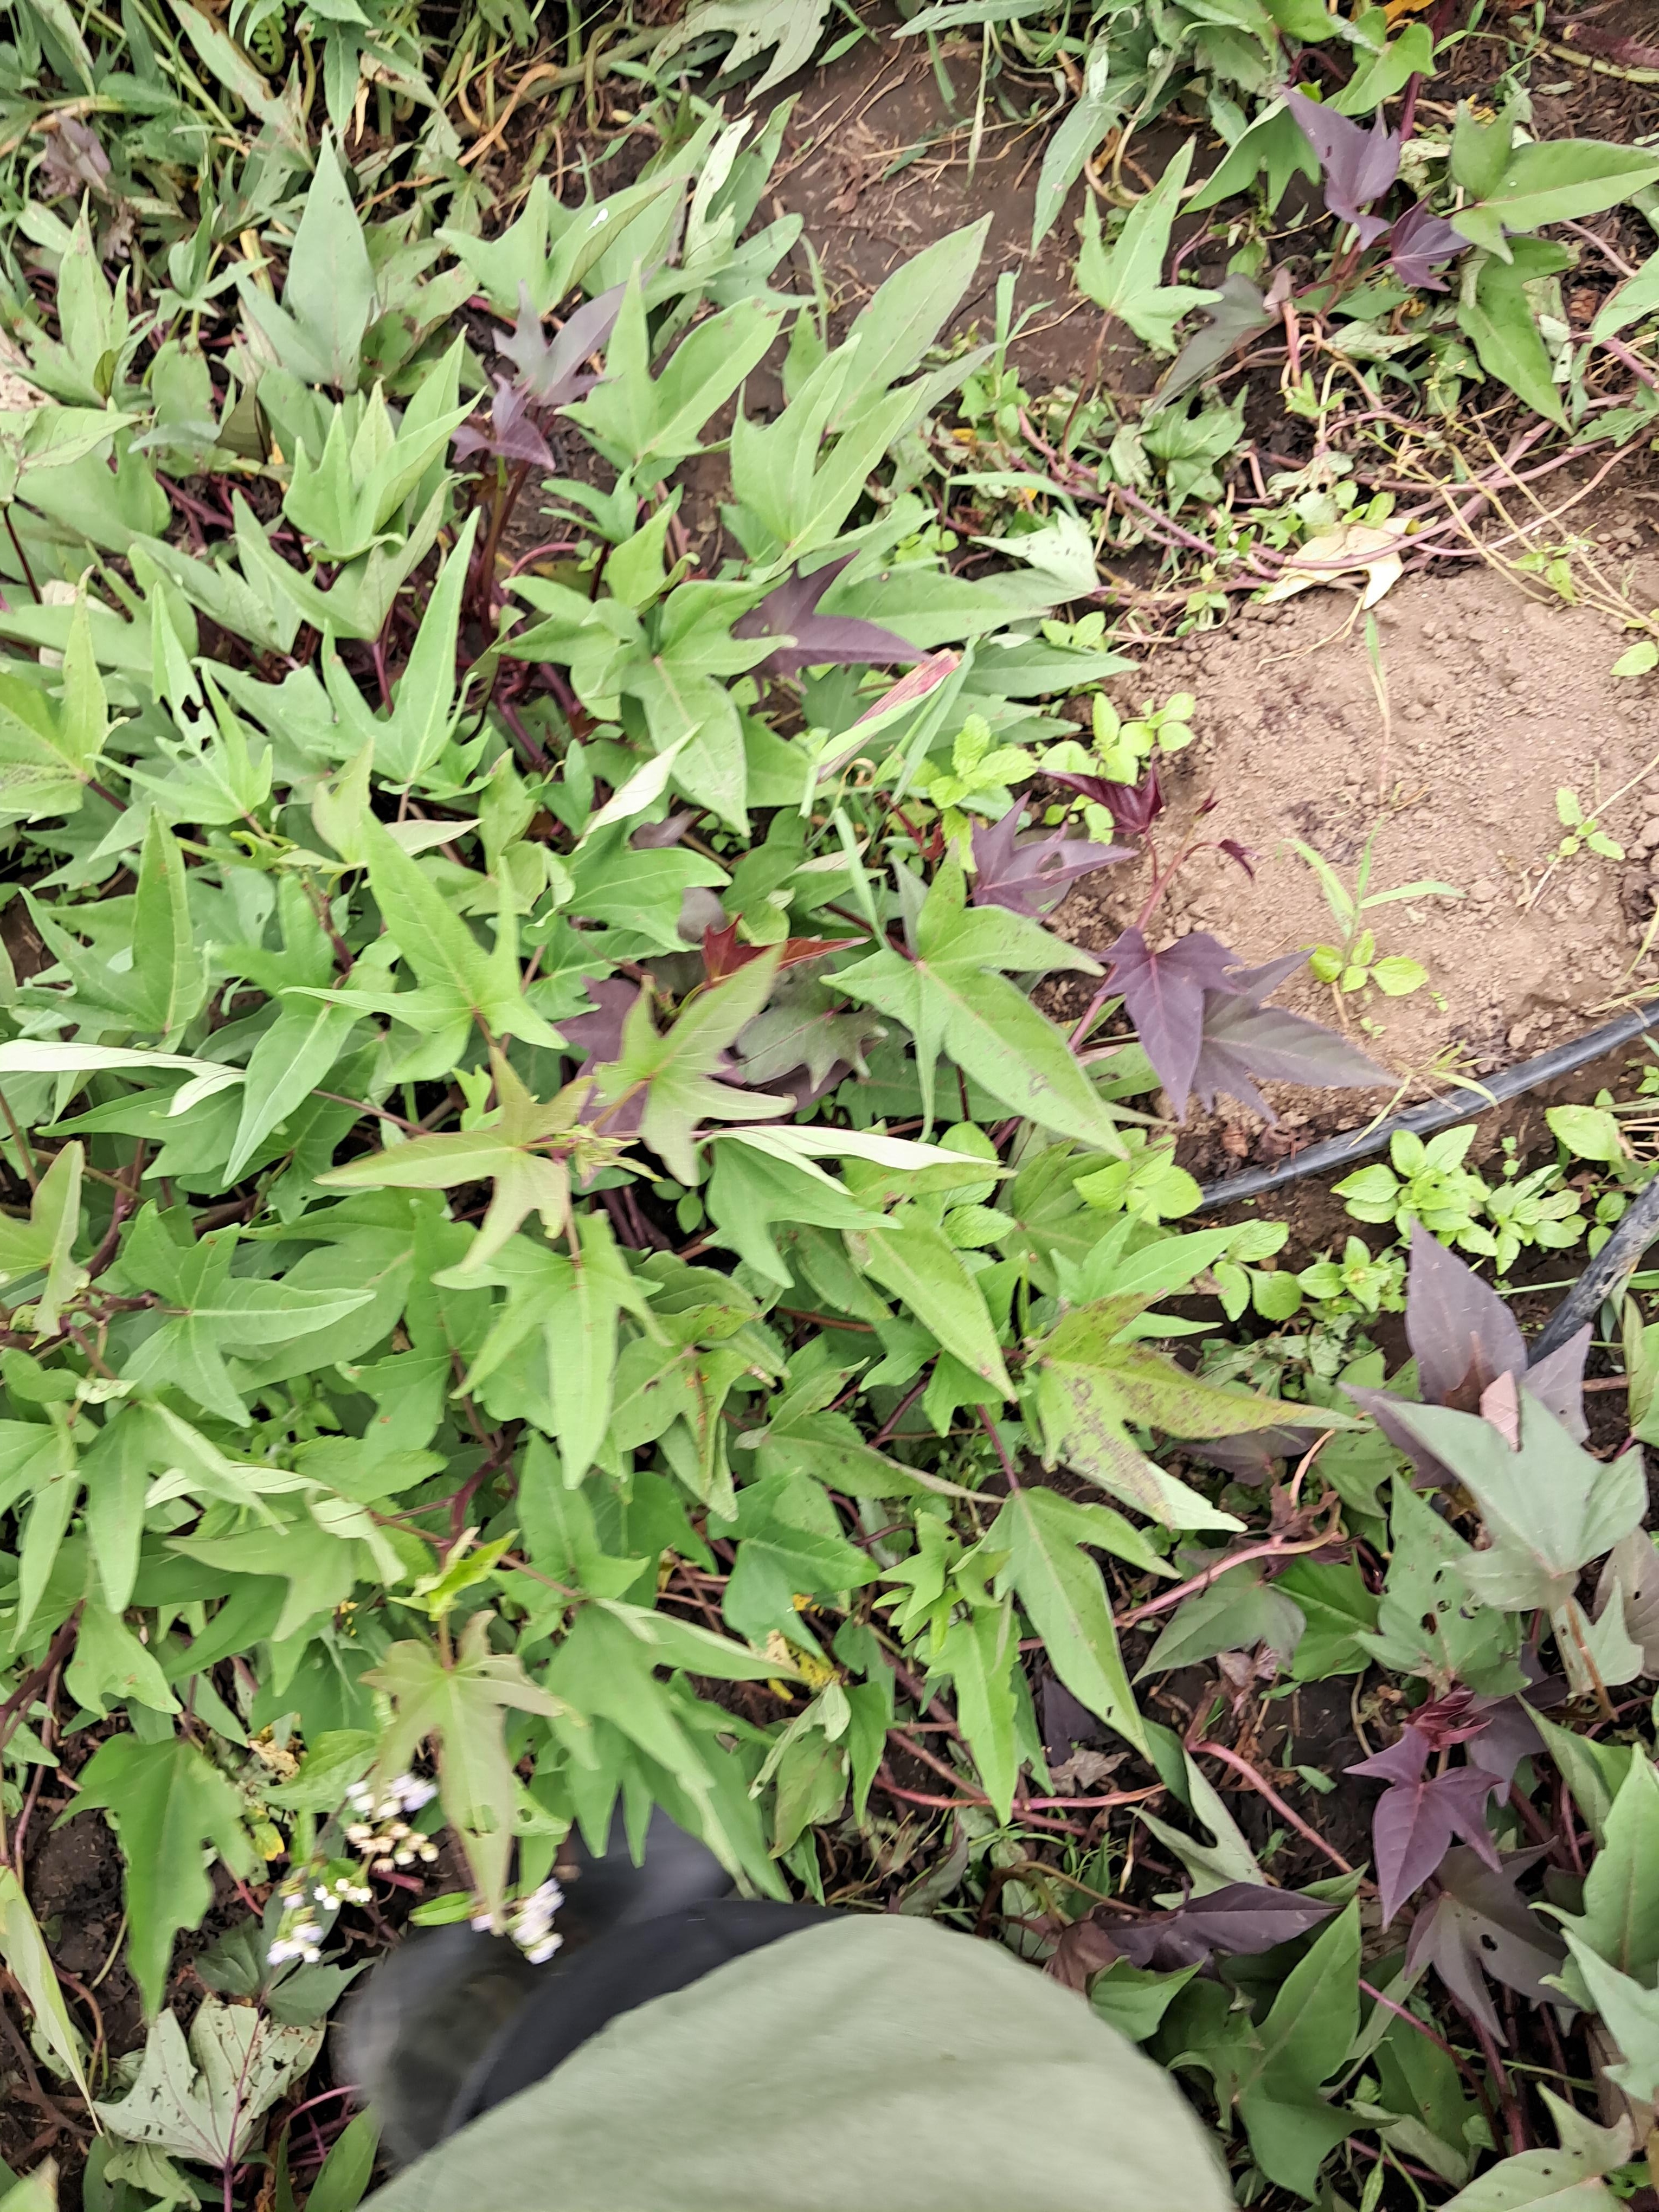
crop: sweet potato
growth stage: vegetative
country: Tanzania
